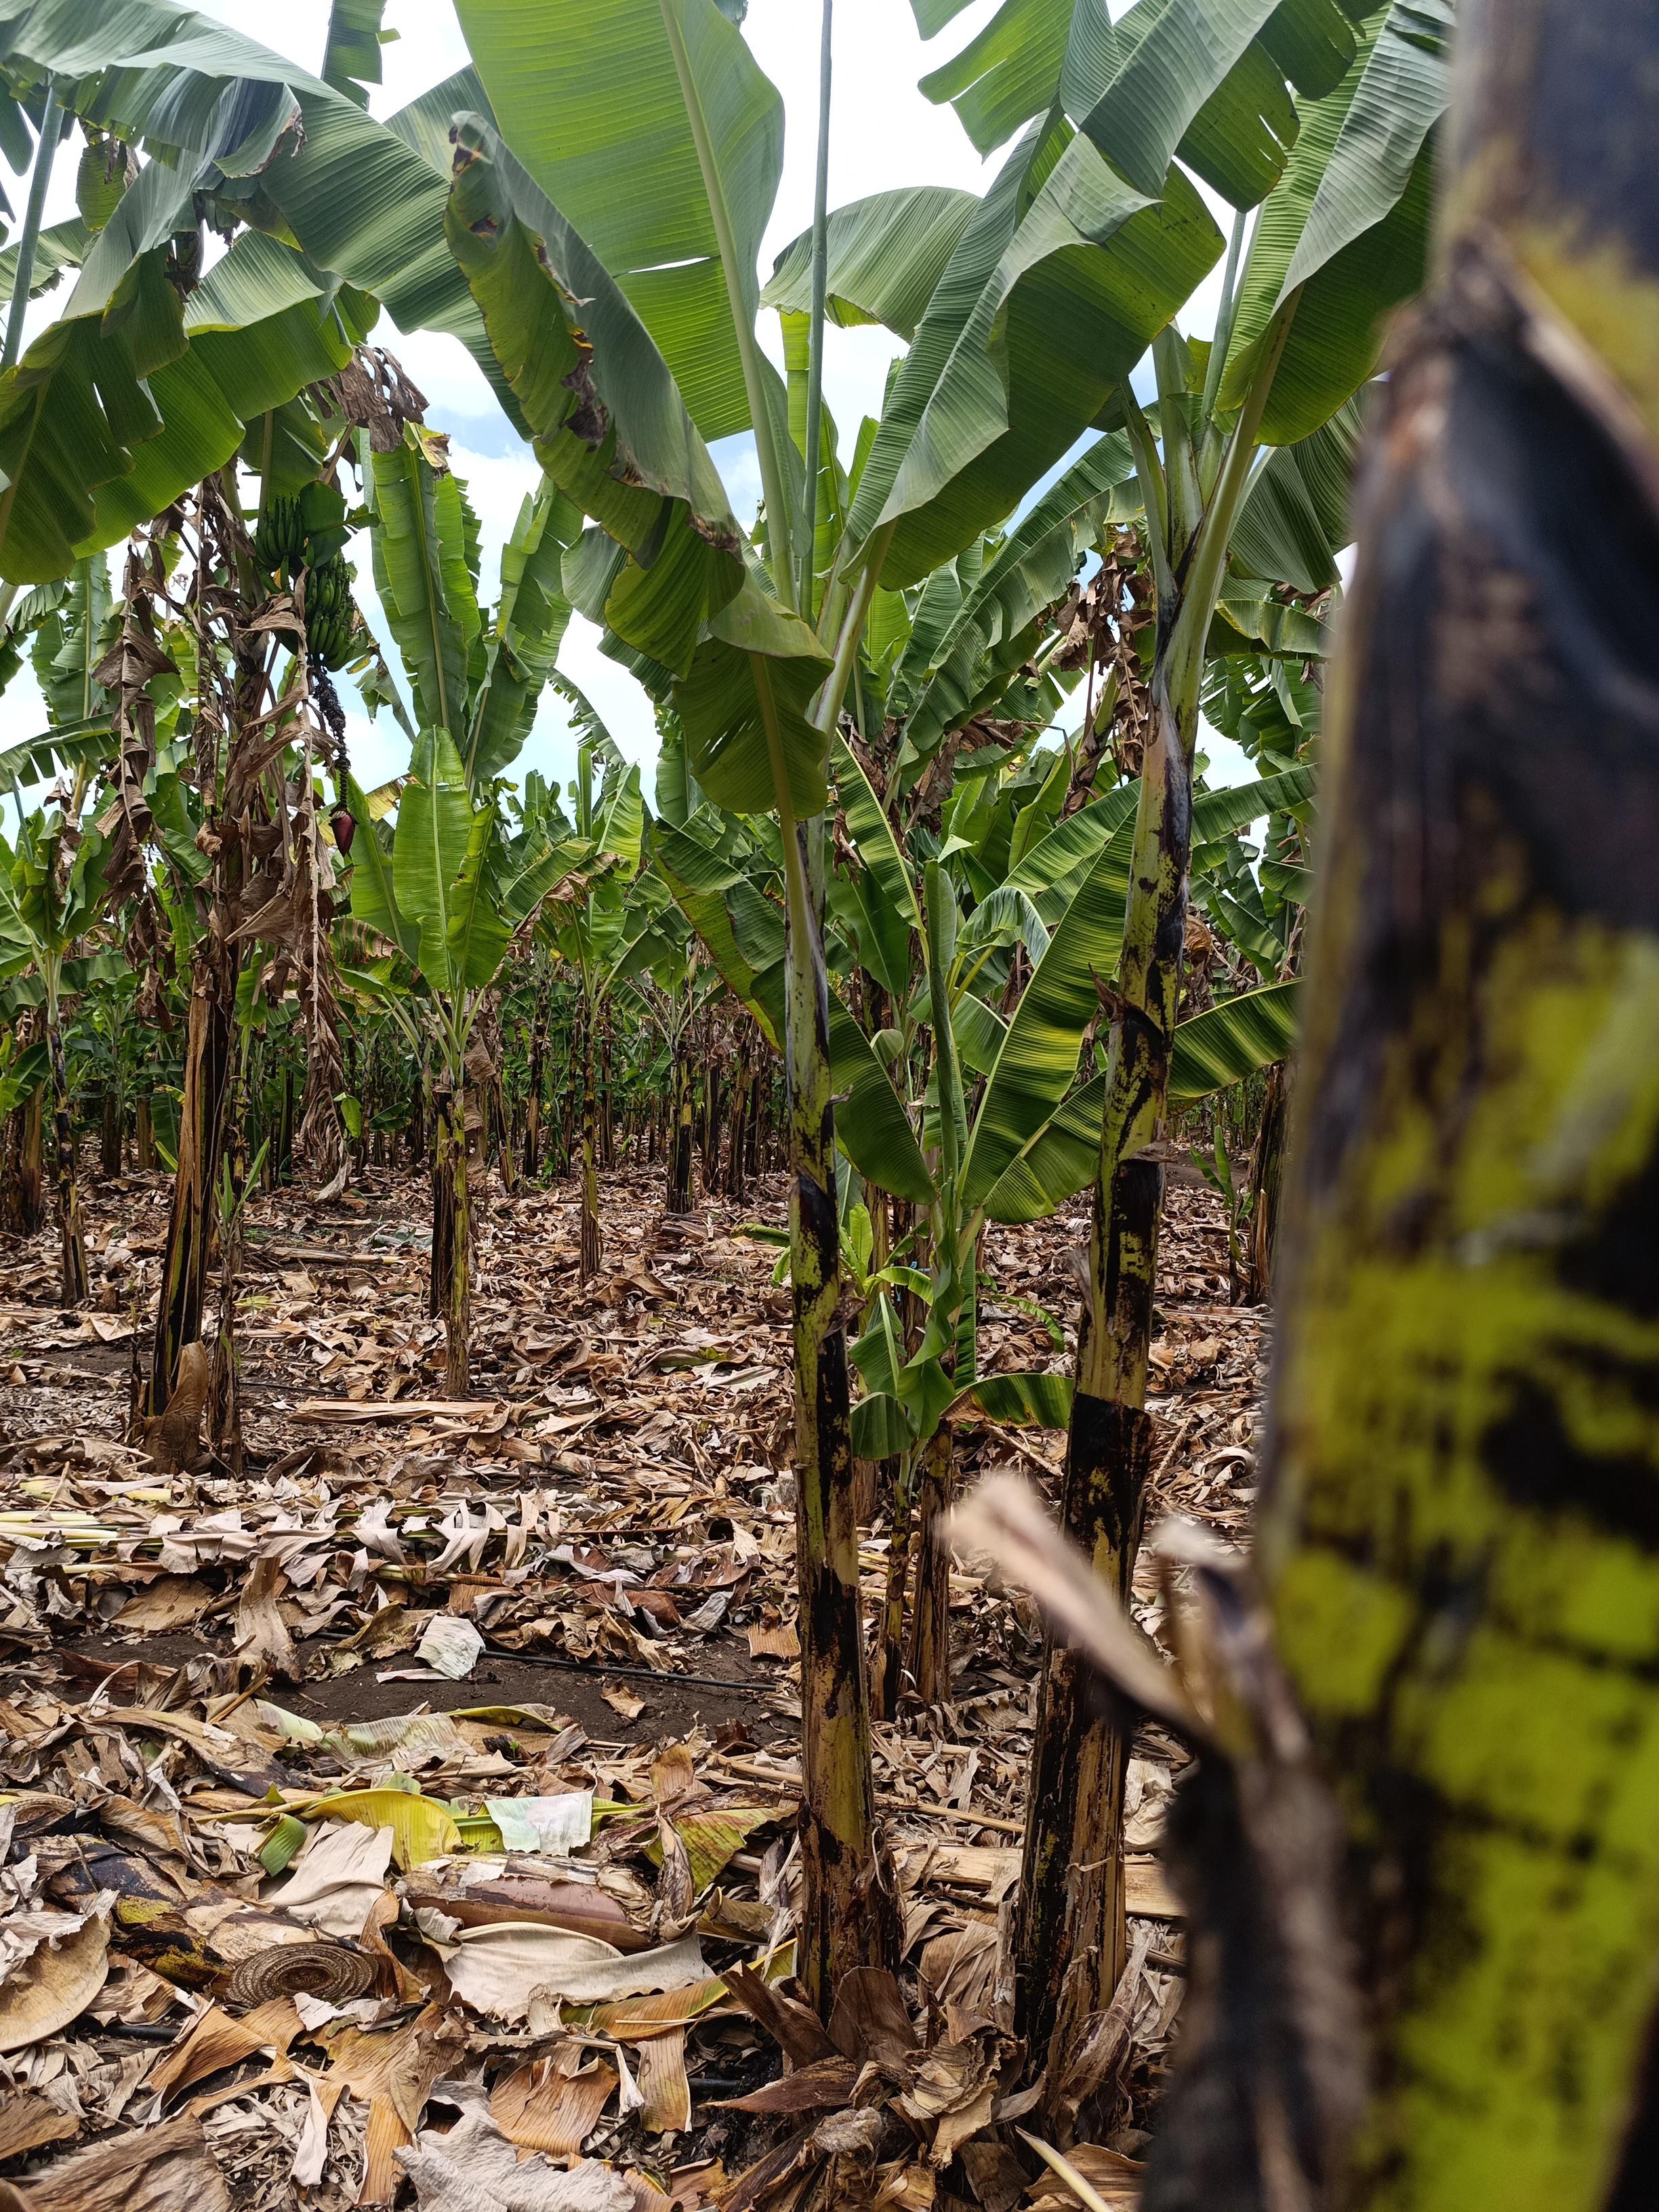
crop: banana
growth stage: vegetative
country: Tanzania
